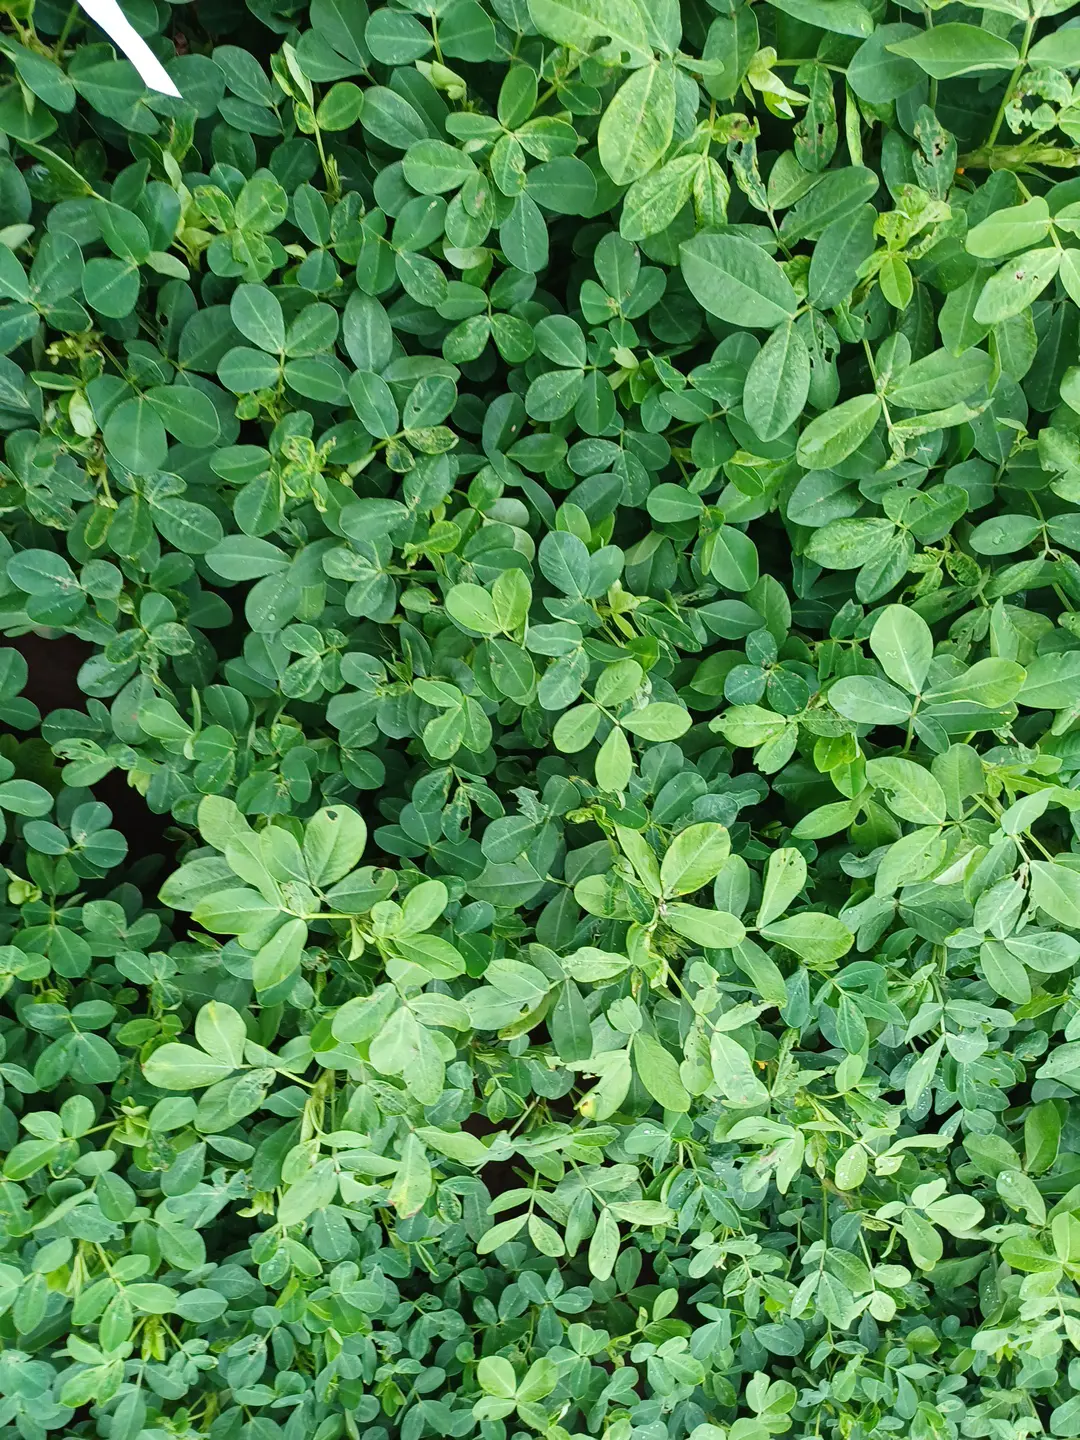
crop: groundnut
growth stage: pegging
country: Kenya
